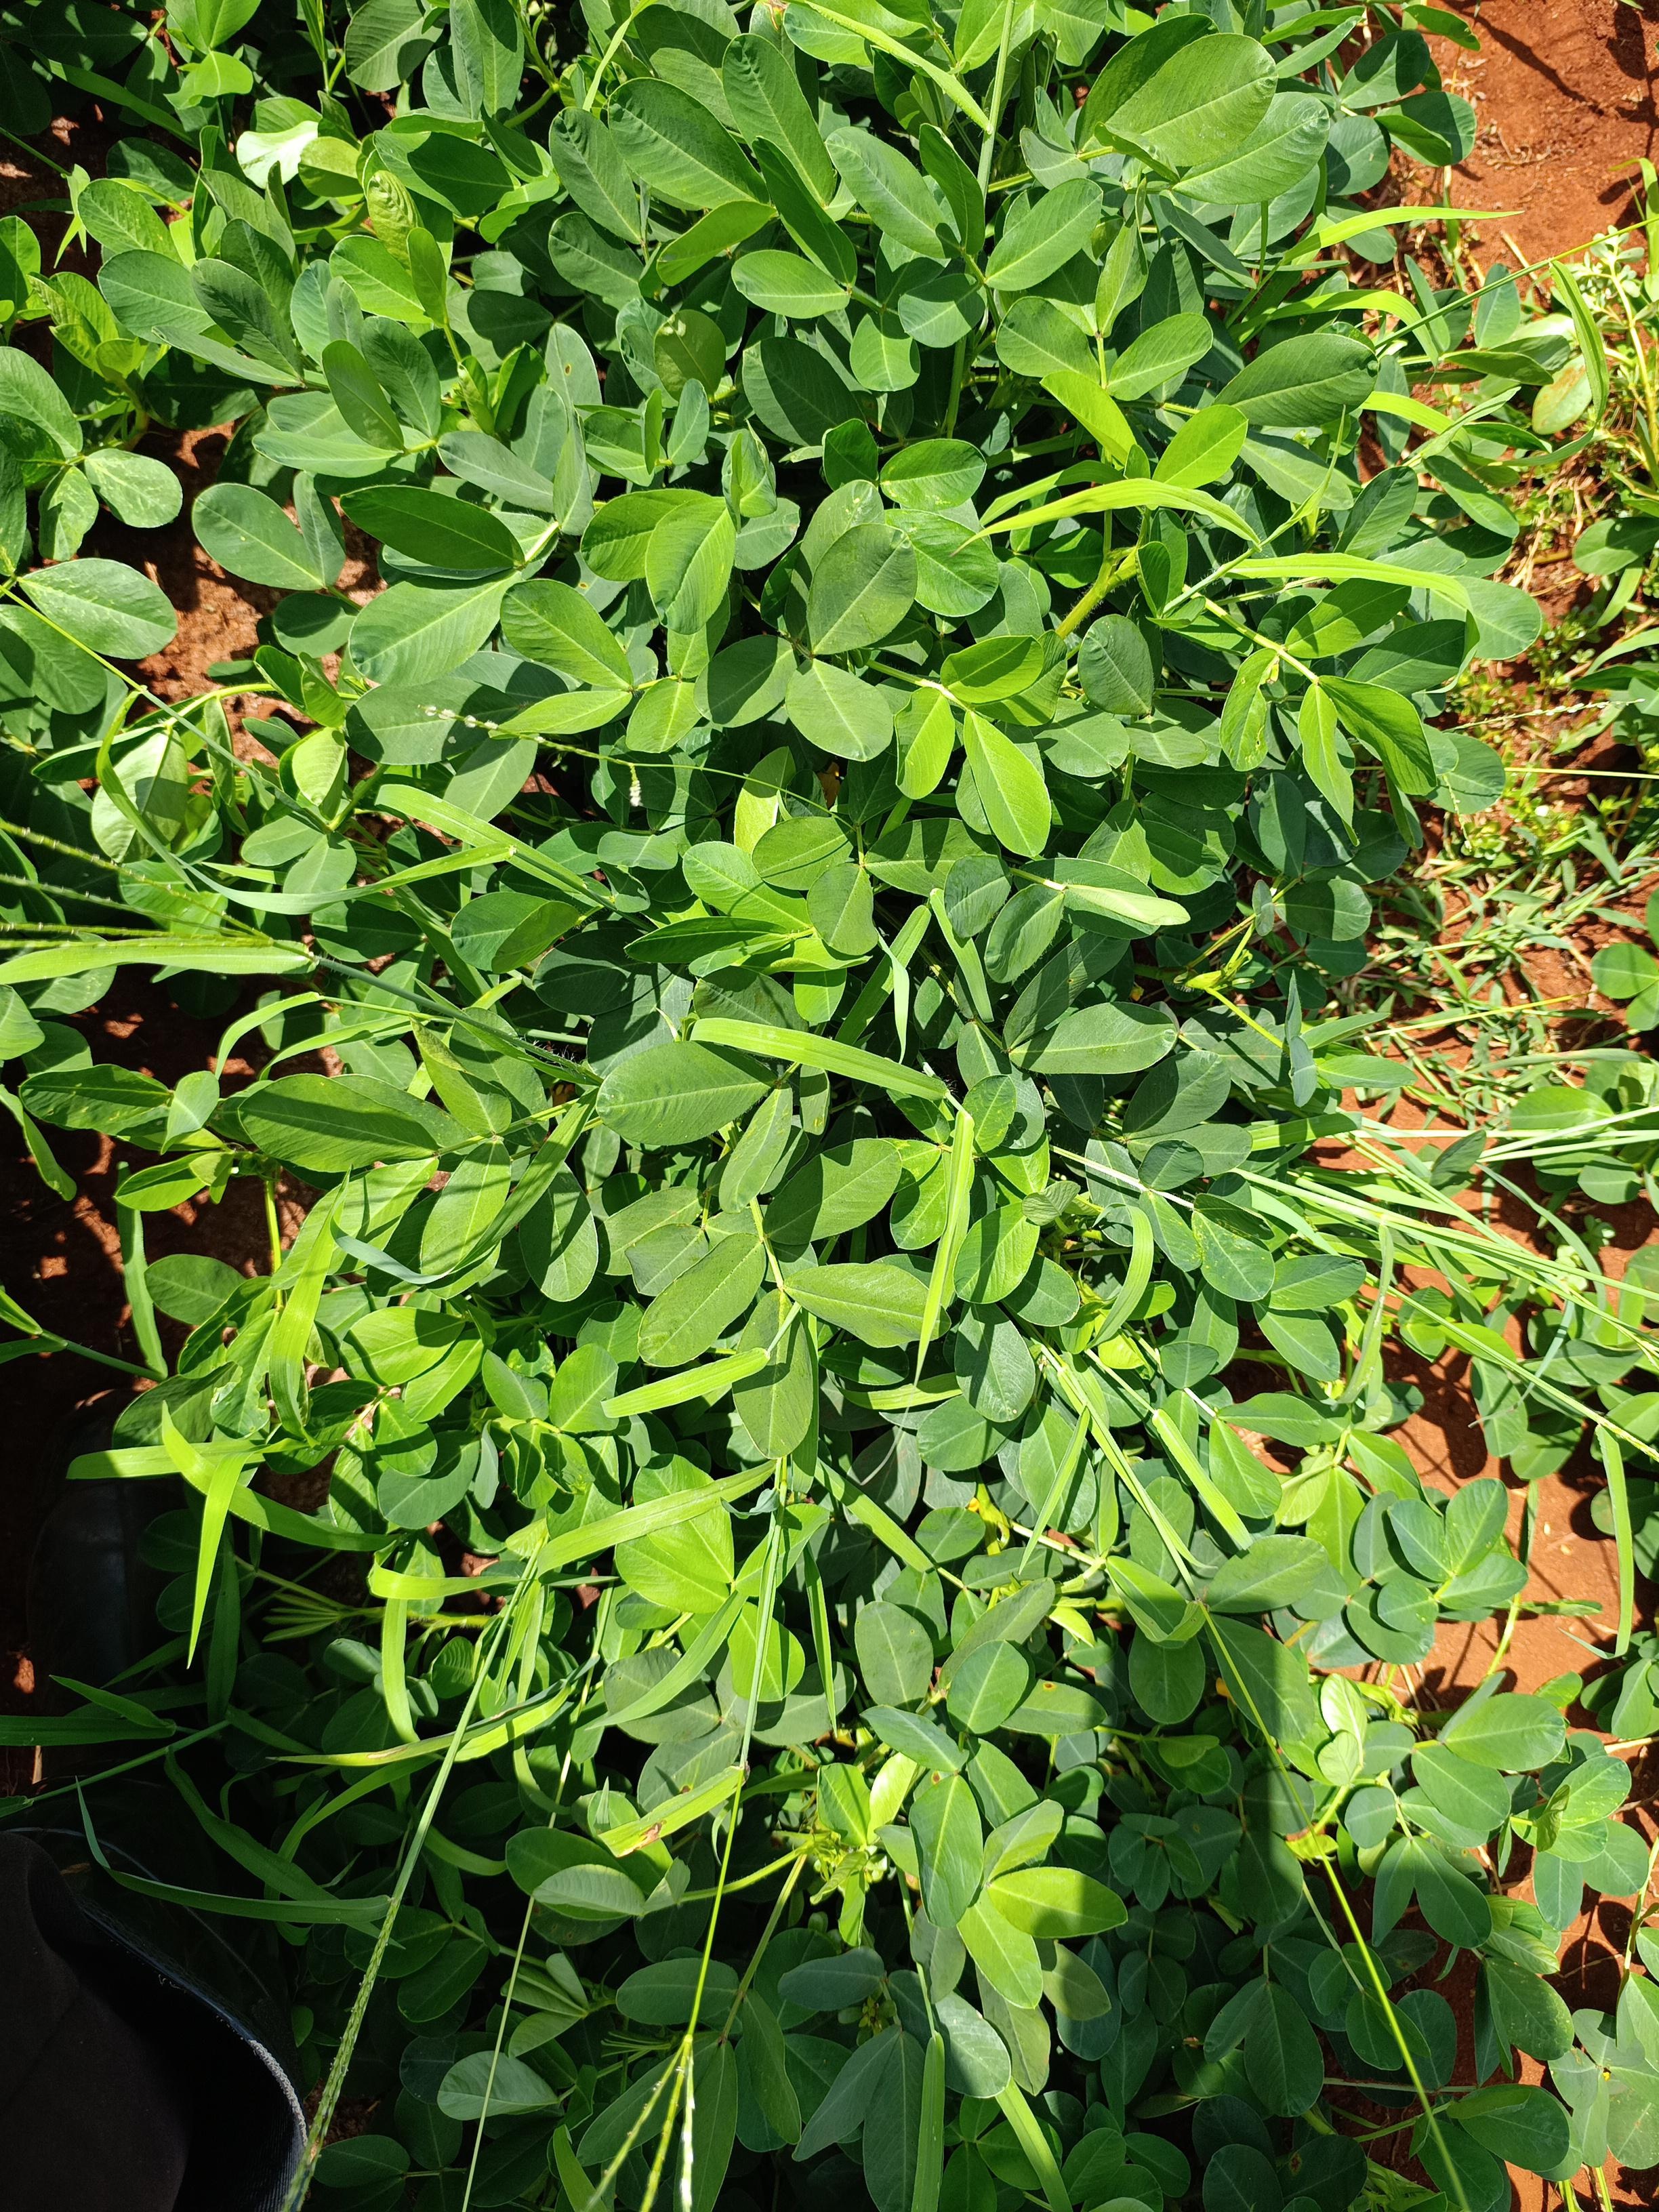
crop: groundnut
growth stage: flowering
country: Kenya
